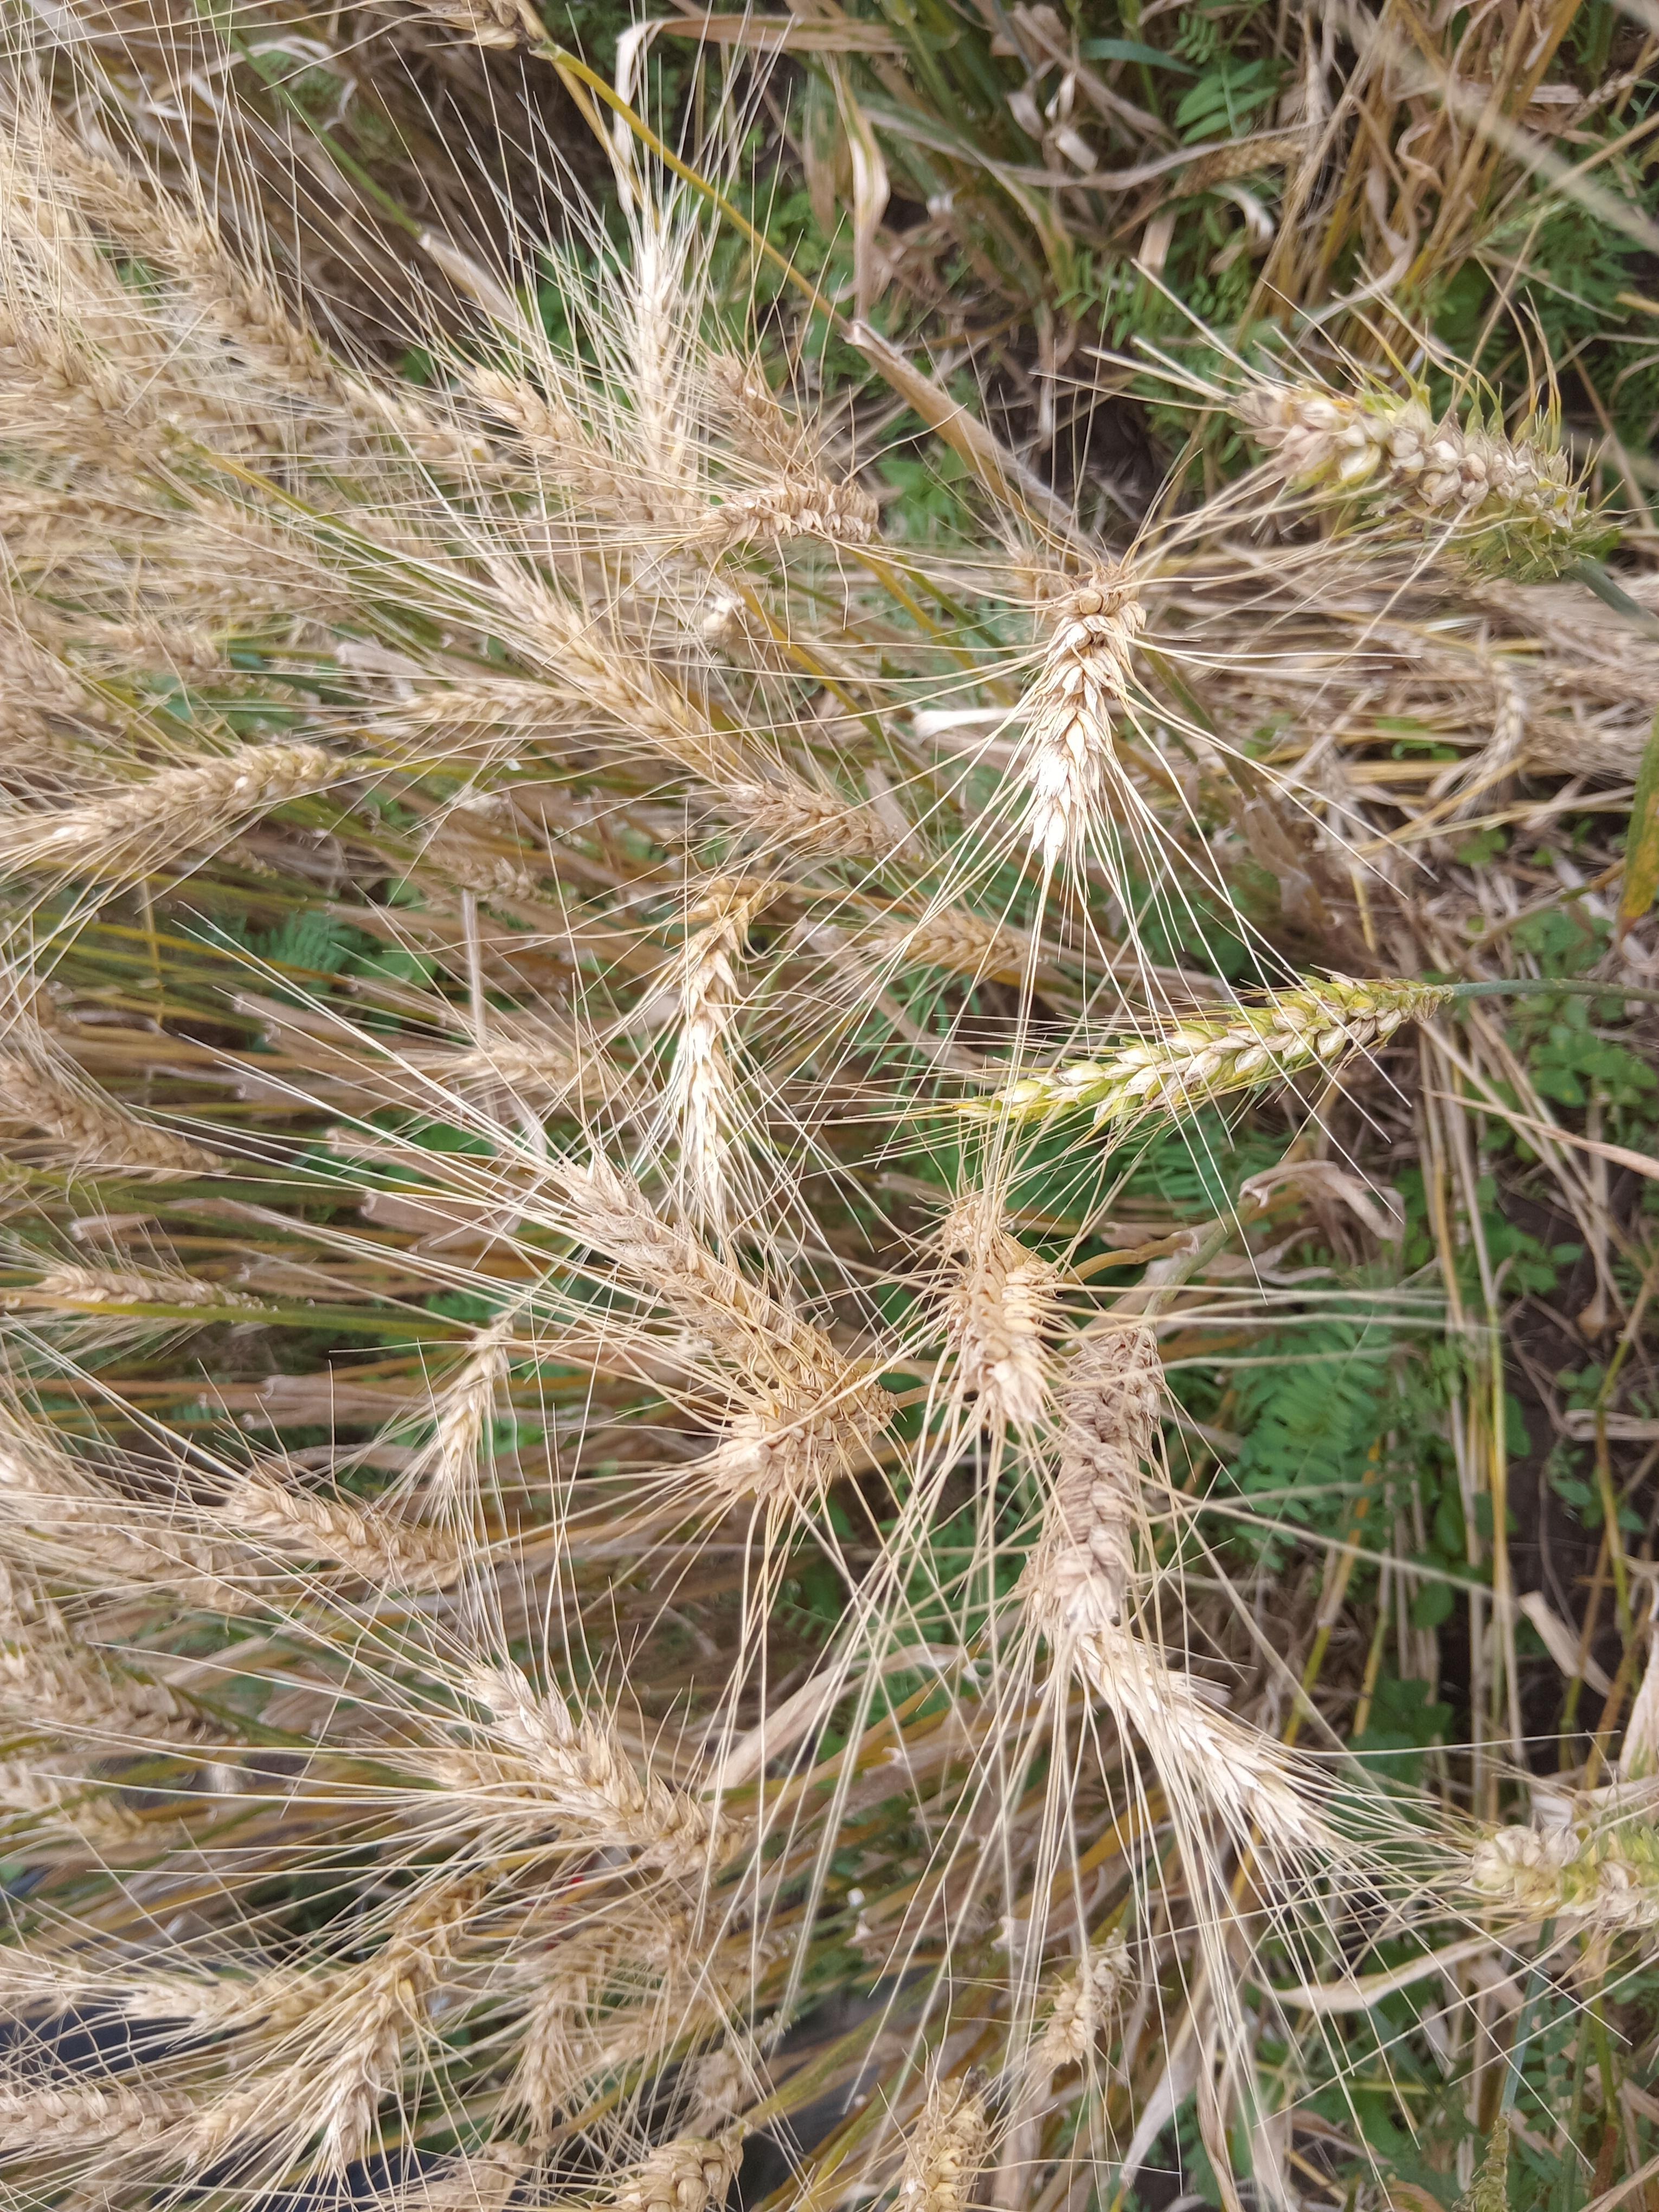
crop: wheat
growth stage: maturity
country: Kenya
